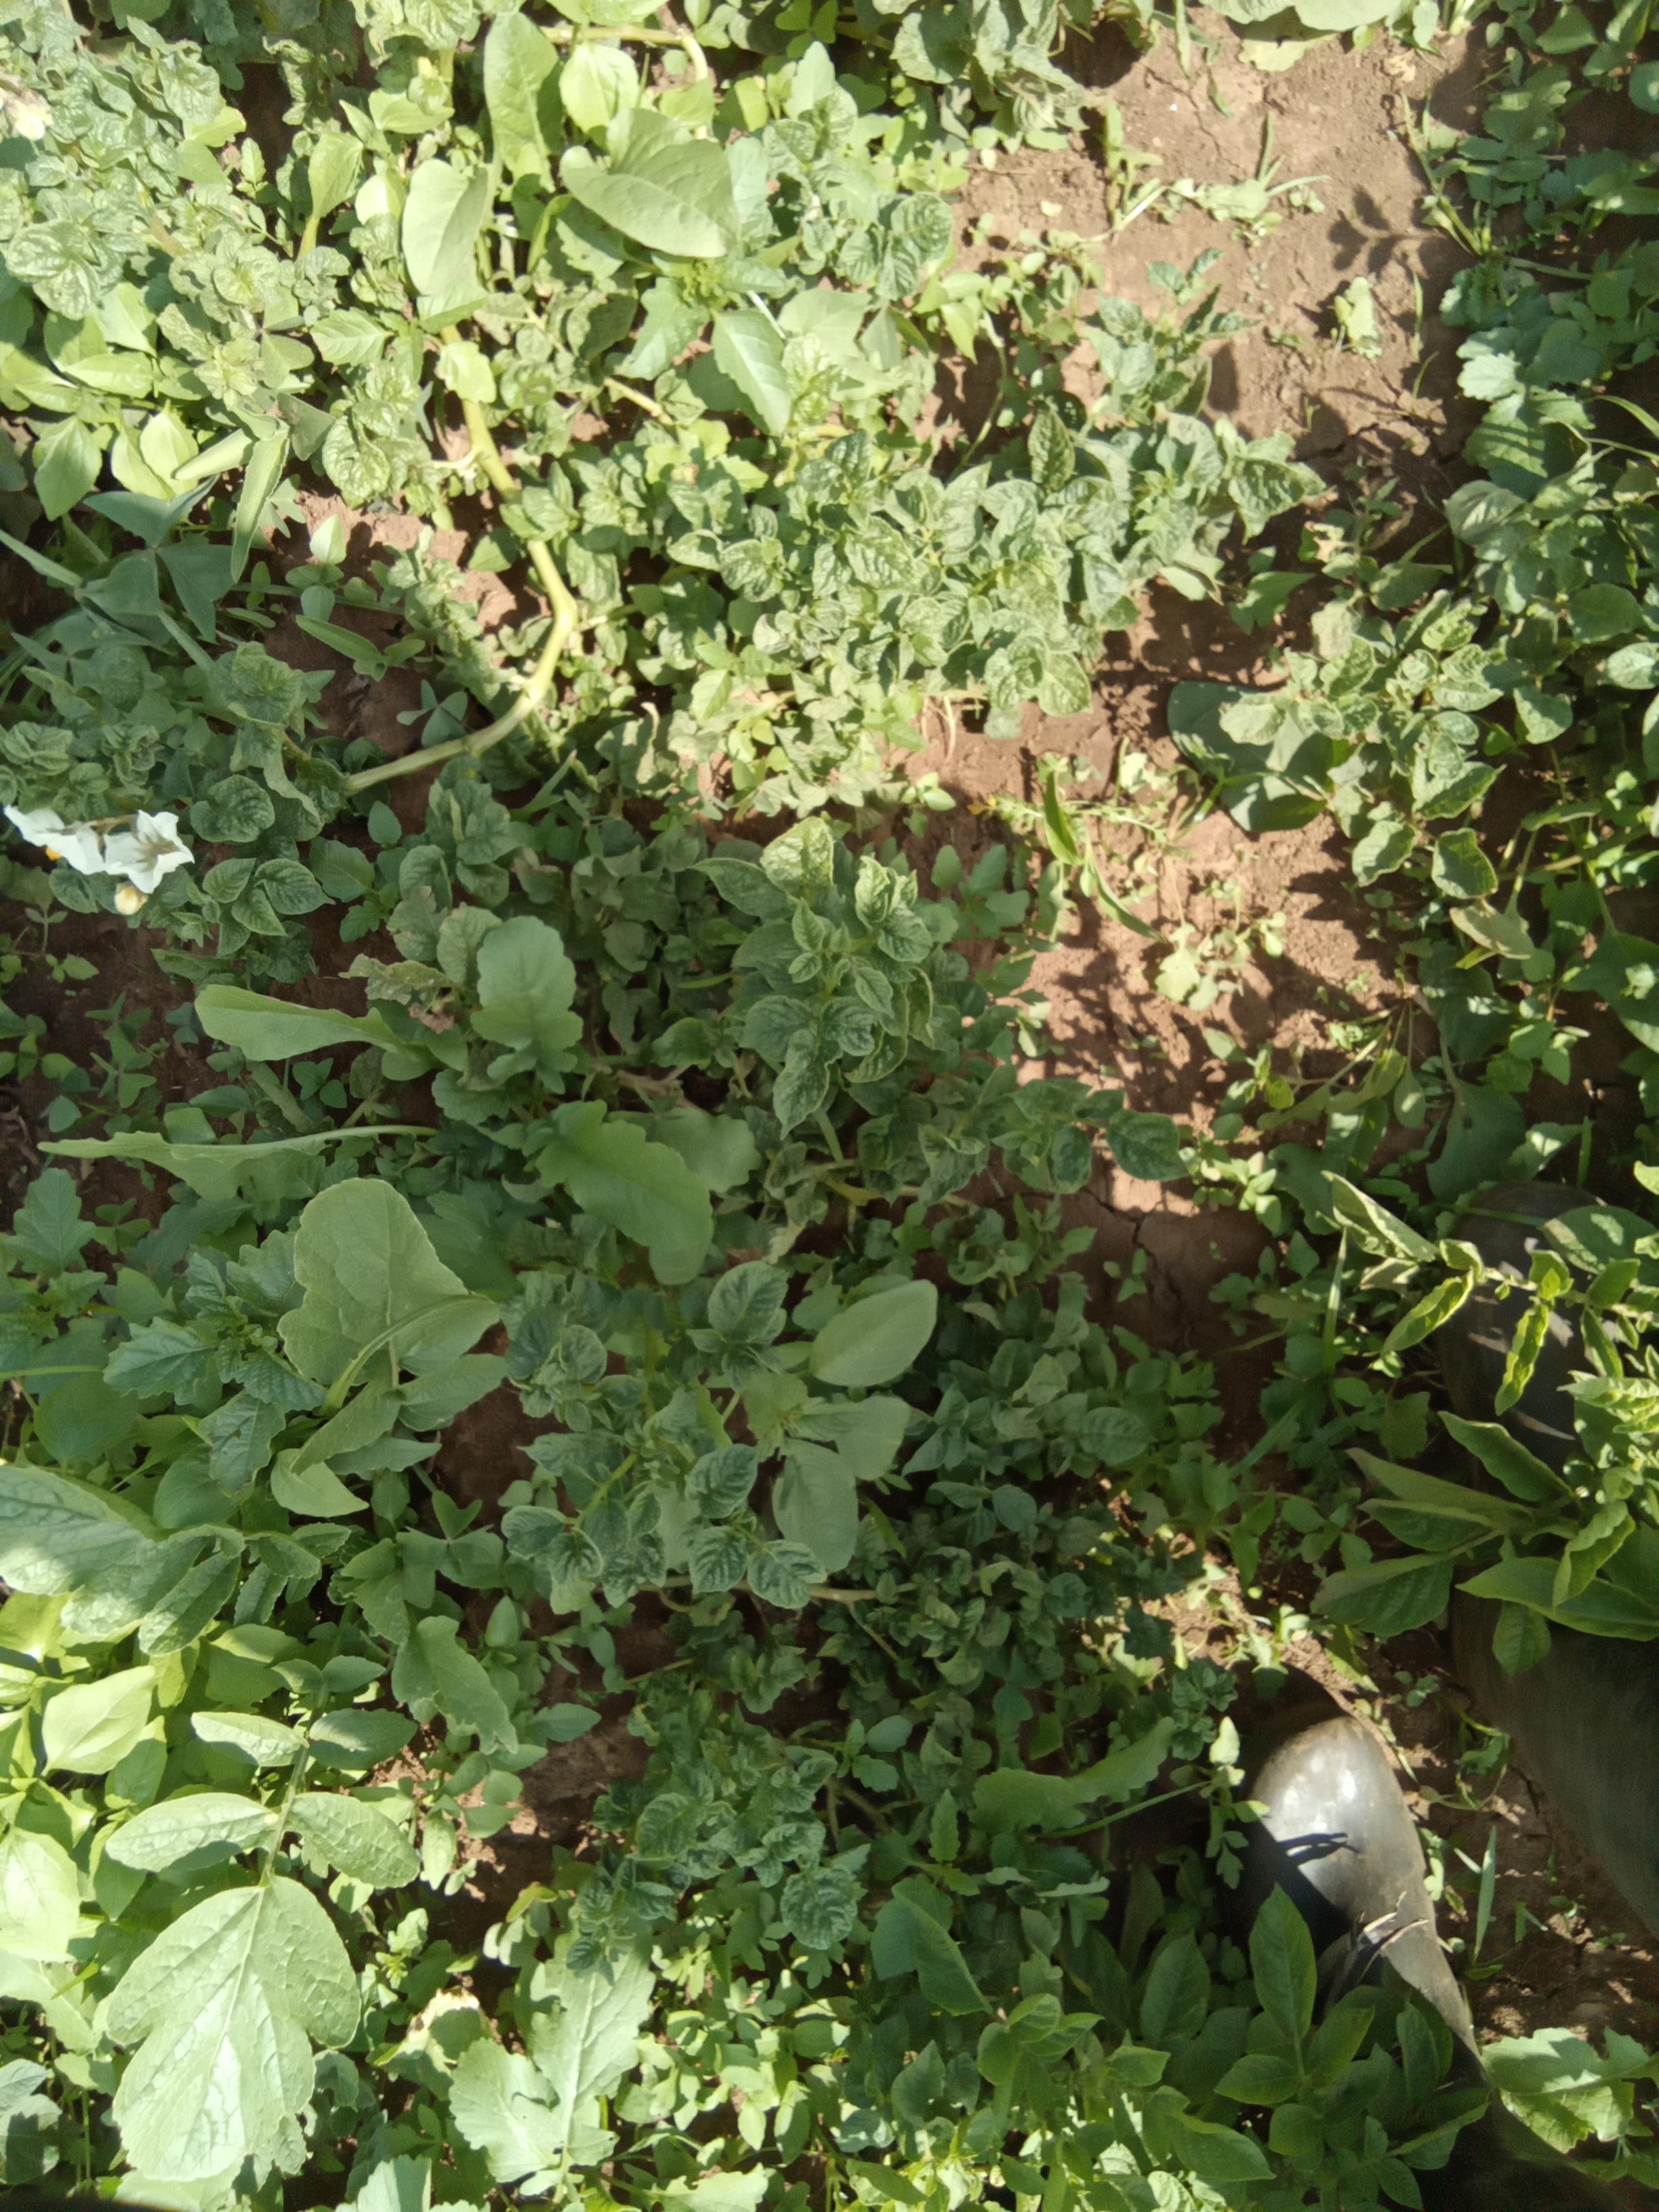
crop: potato
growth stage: vegetative
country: Kenya
